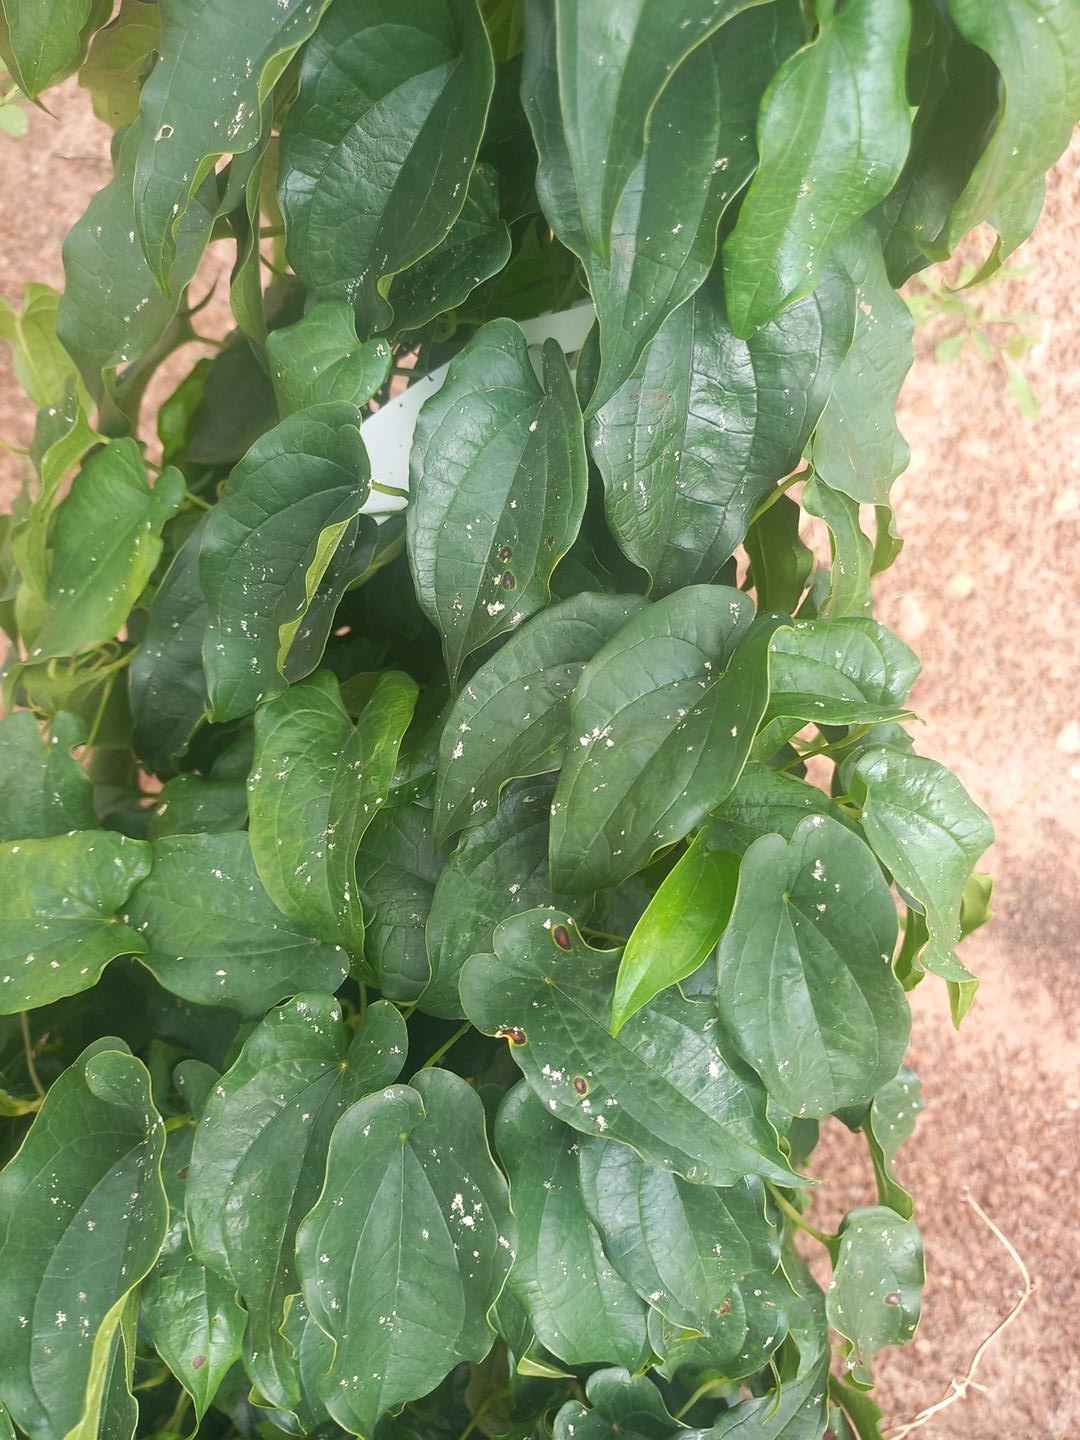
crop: yam
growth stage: vegetative
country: Nigeria
